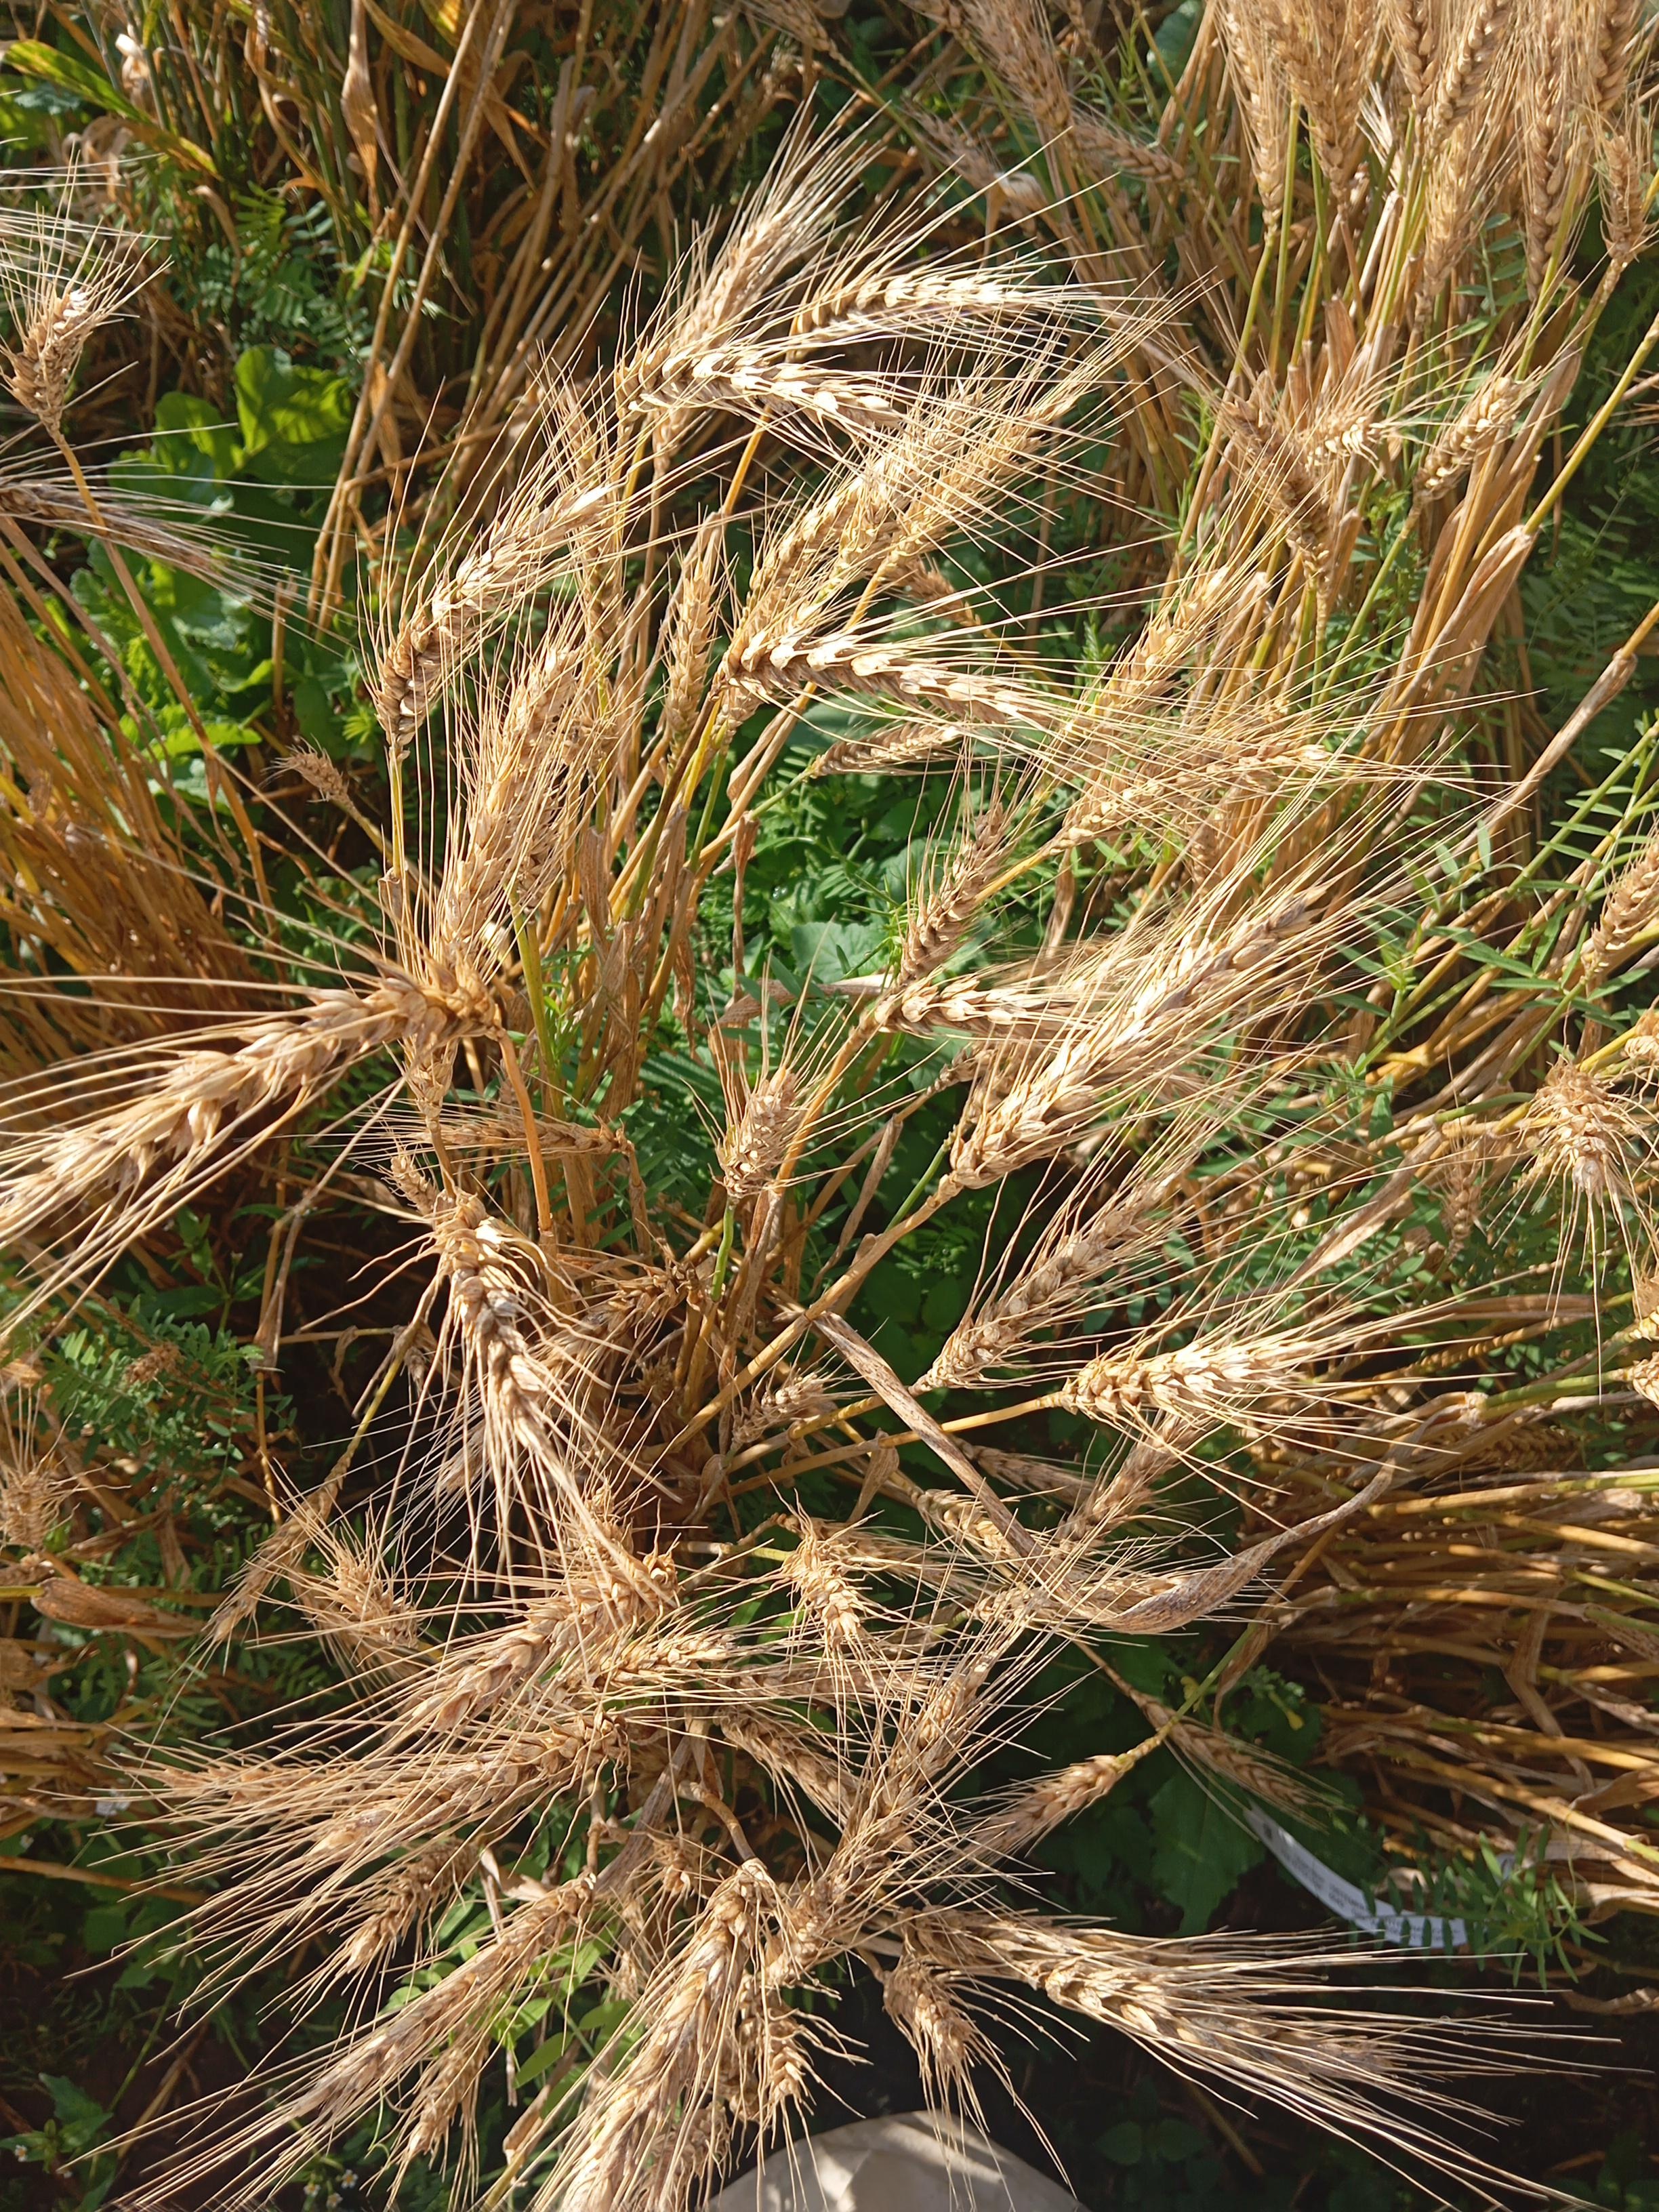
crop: wheat
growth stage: maturity
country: Kenya
